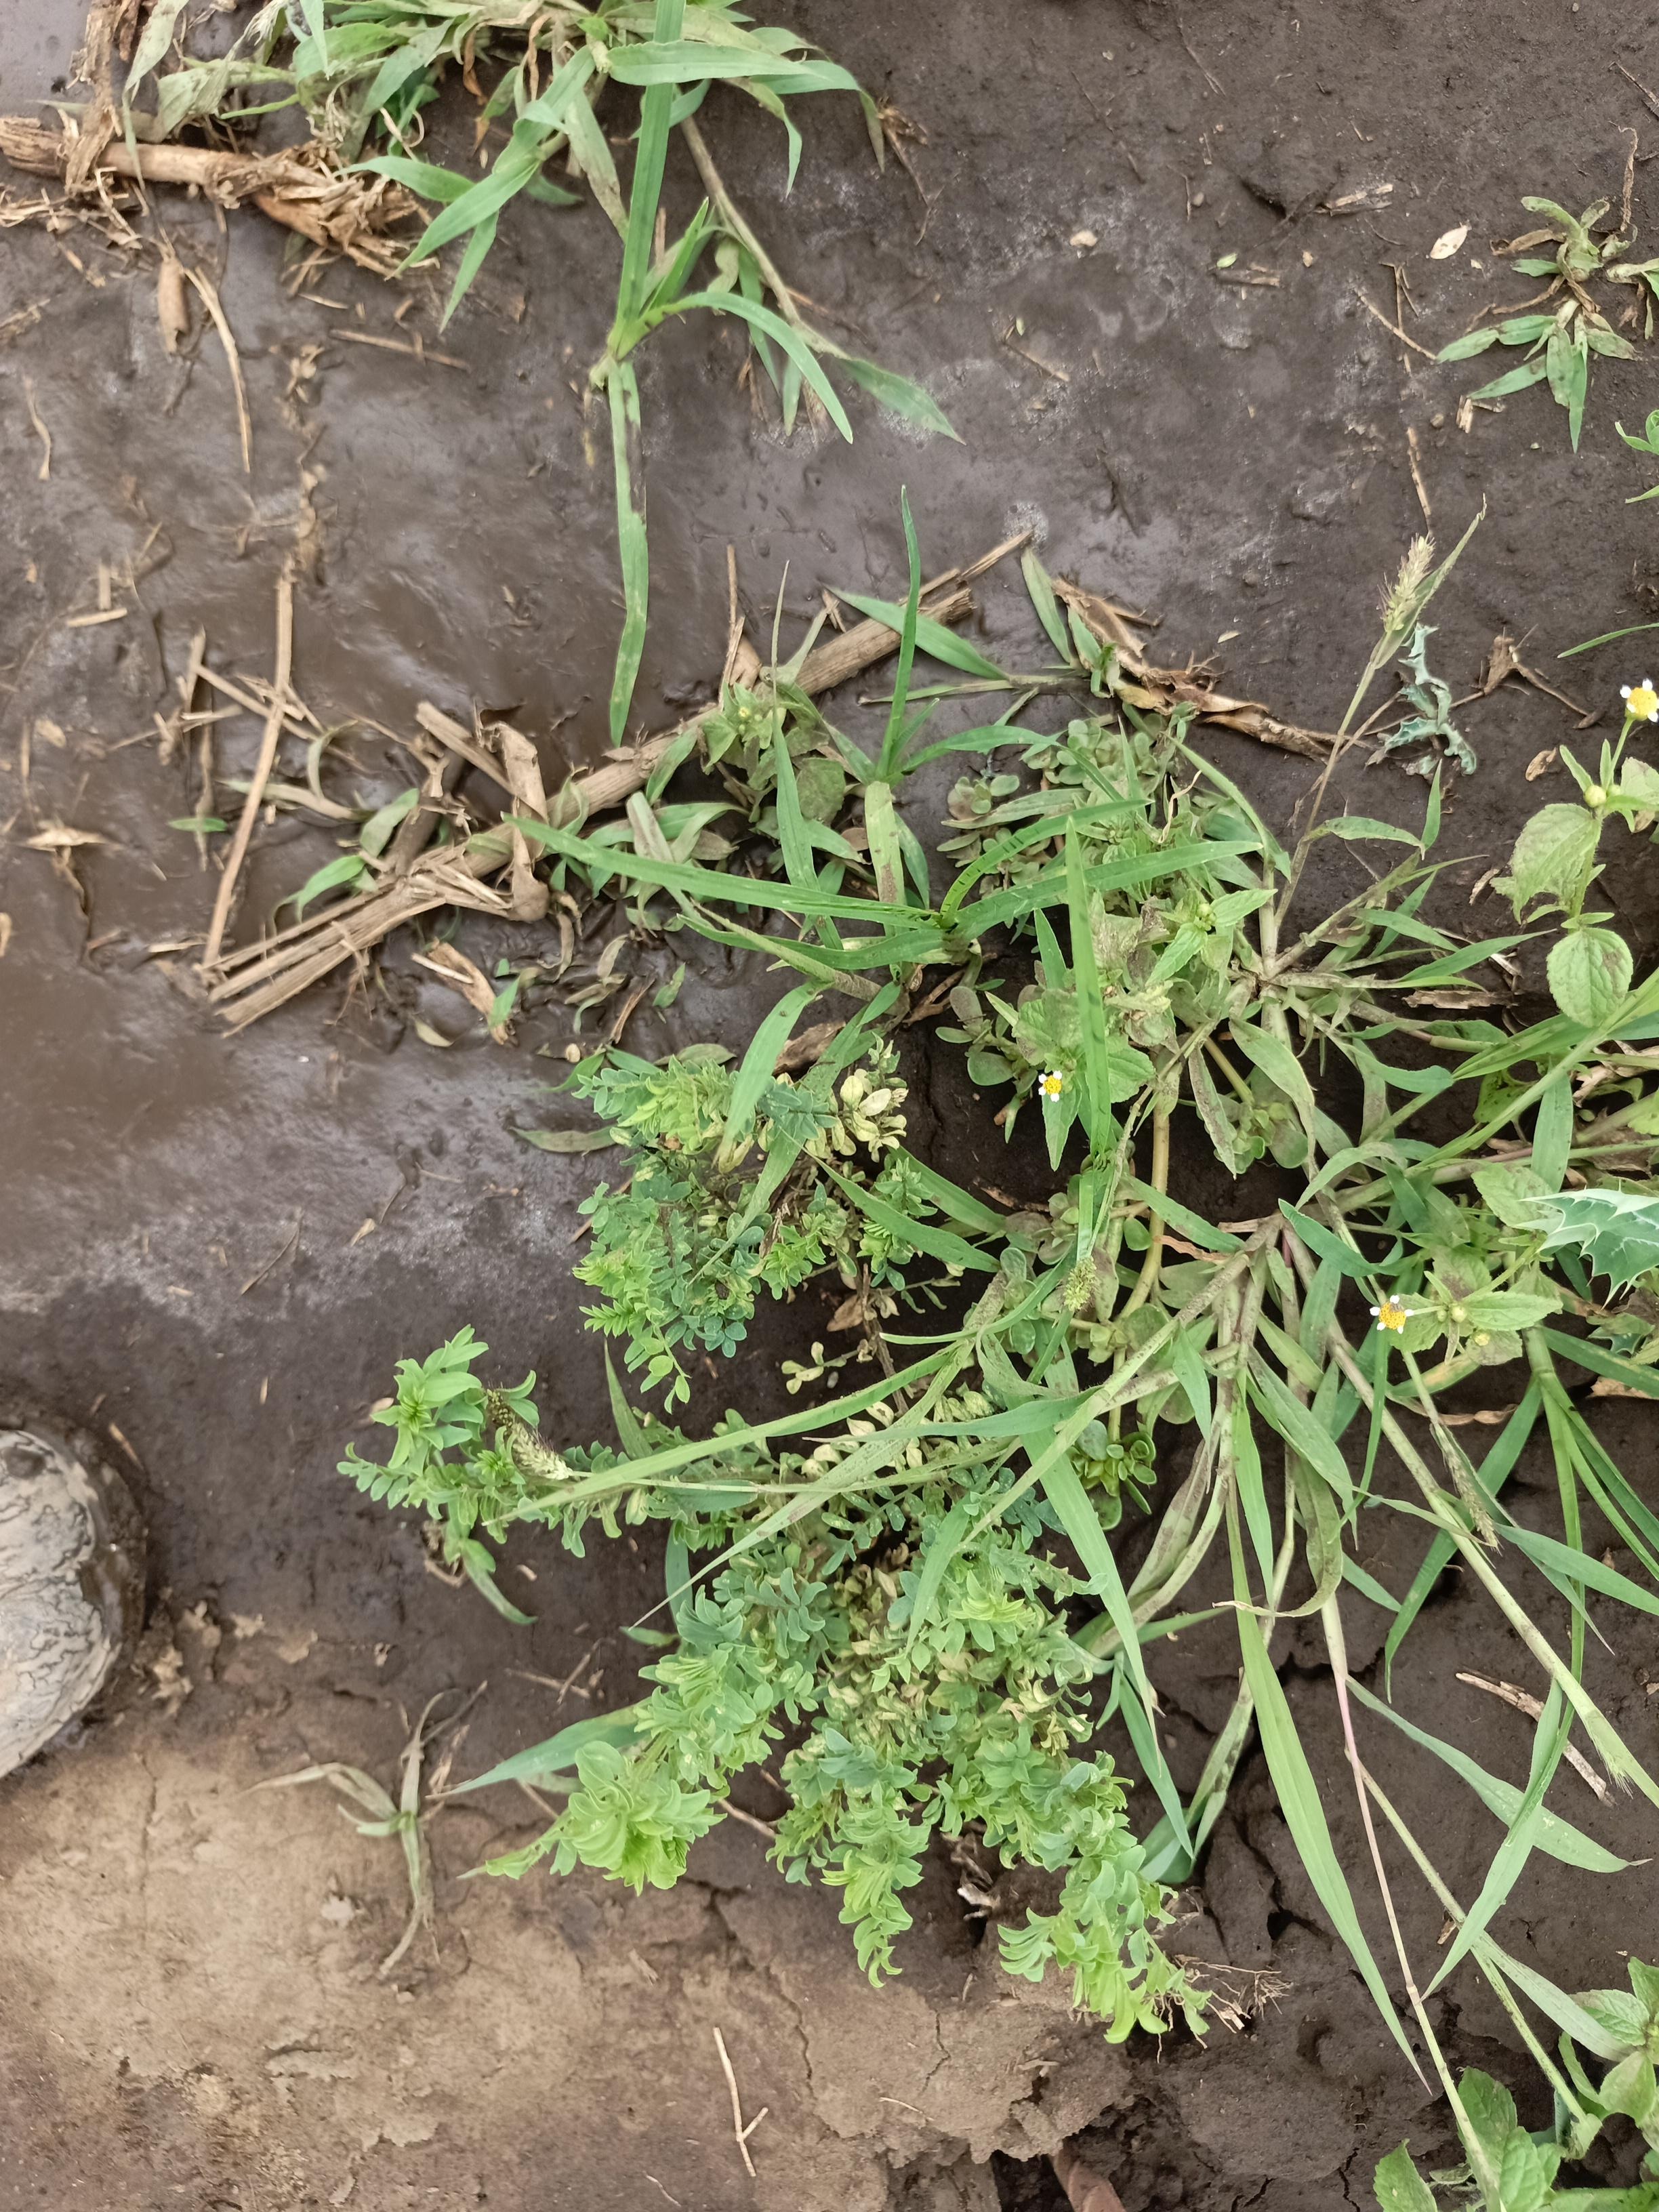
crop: lentil
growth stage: vegetative
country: Tanzania
